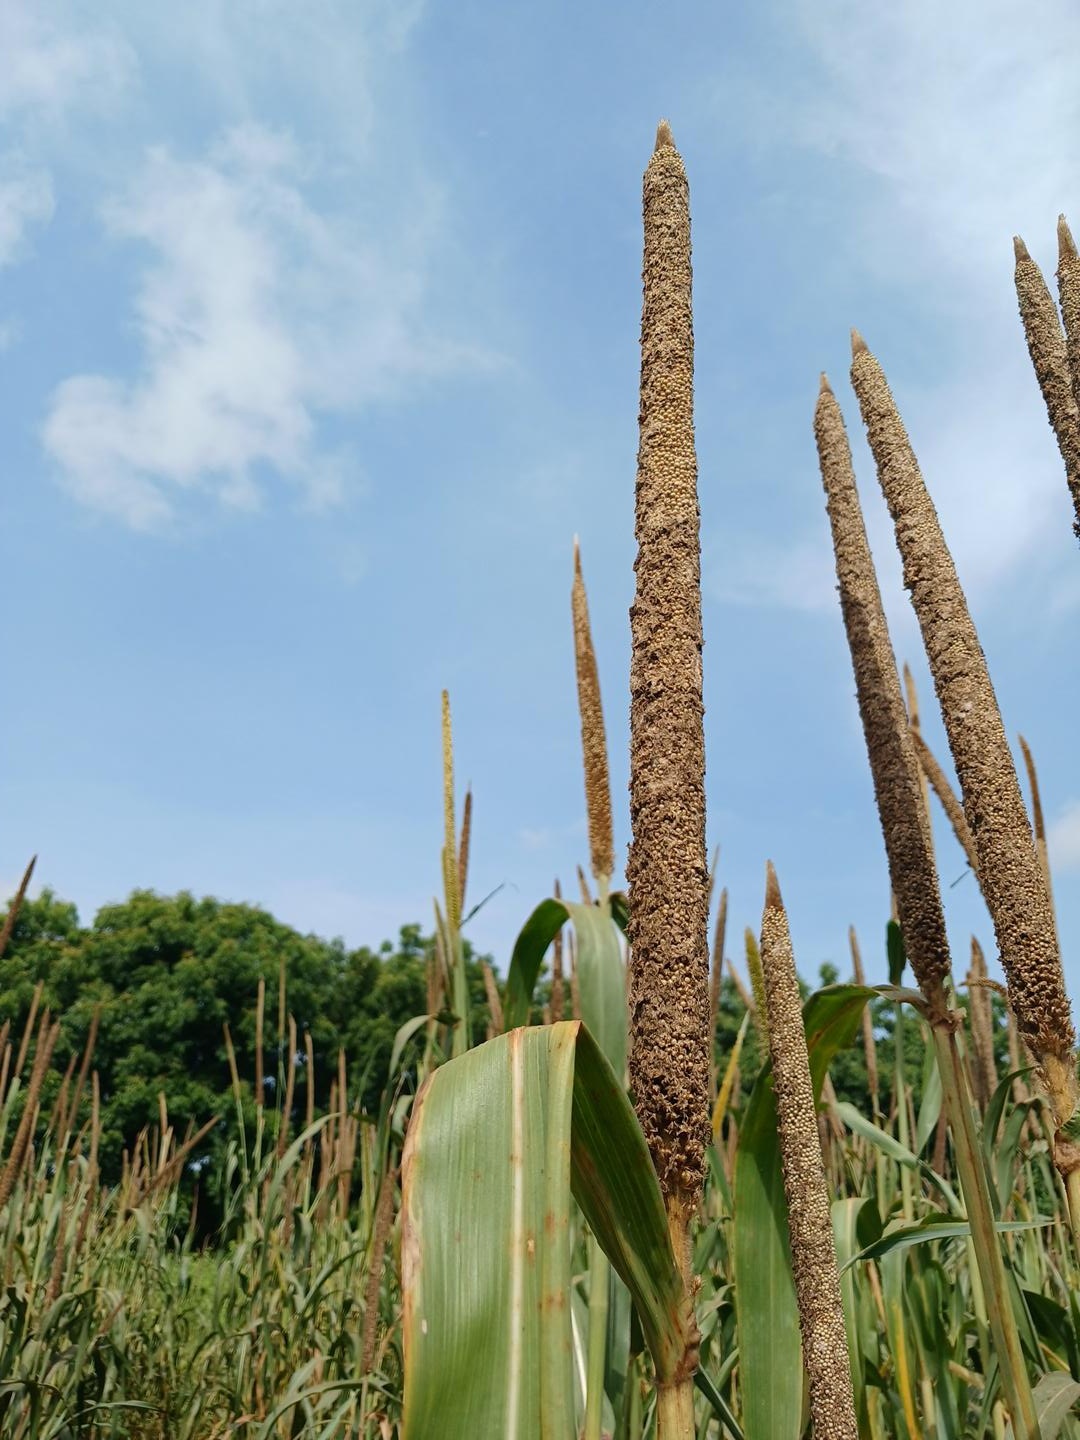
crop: pearl millet
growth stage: maturity
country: Senegal
